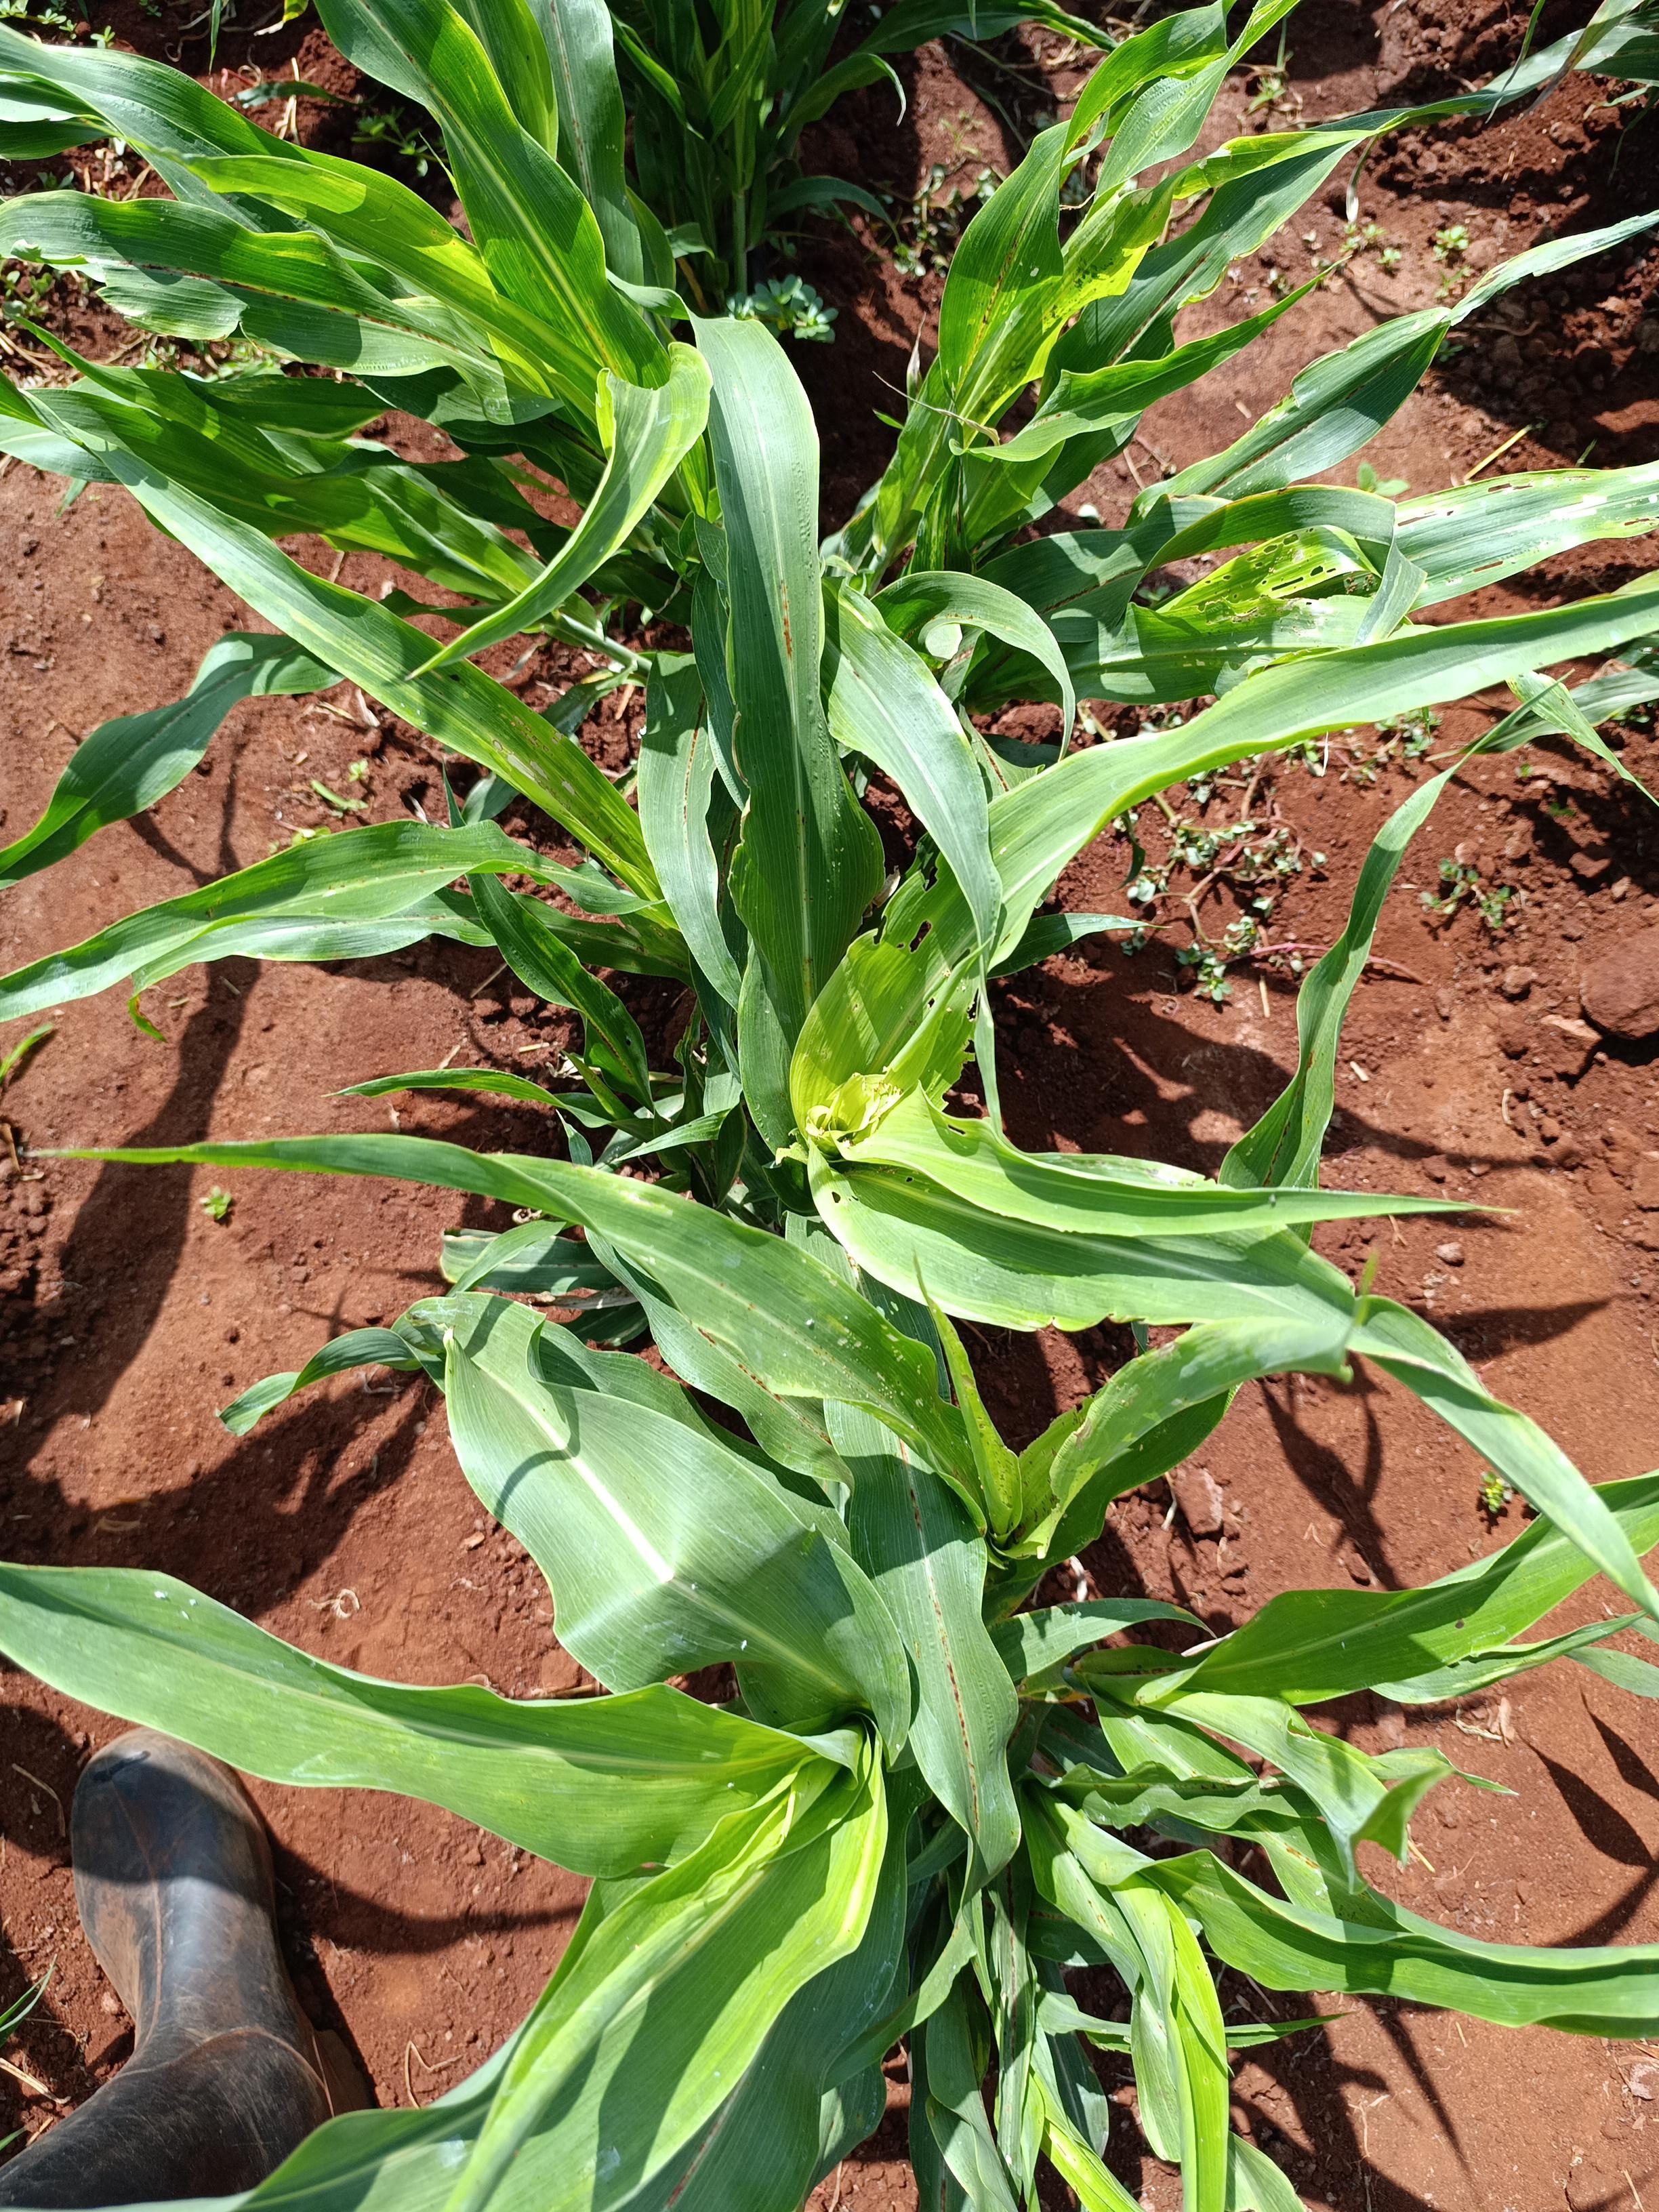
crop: sorghum
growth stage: heading tuber
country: Kenya
